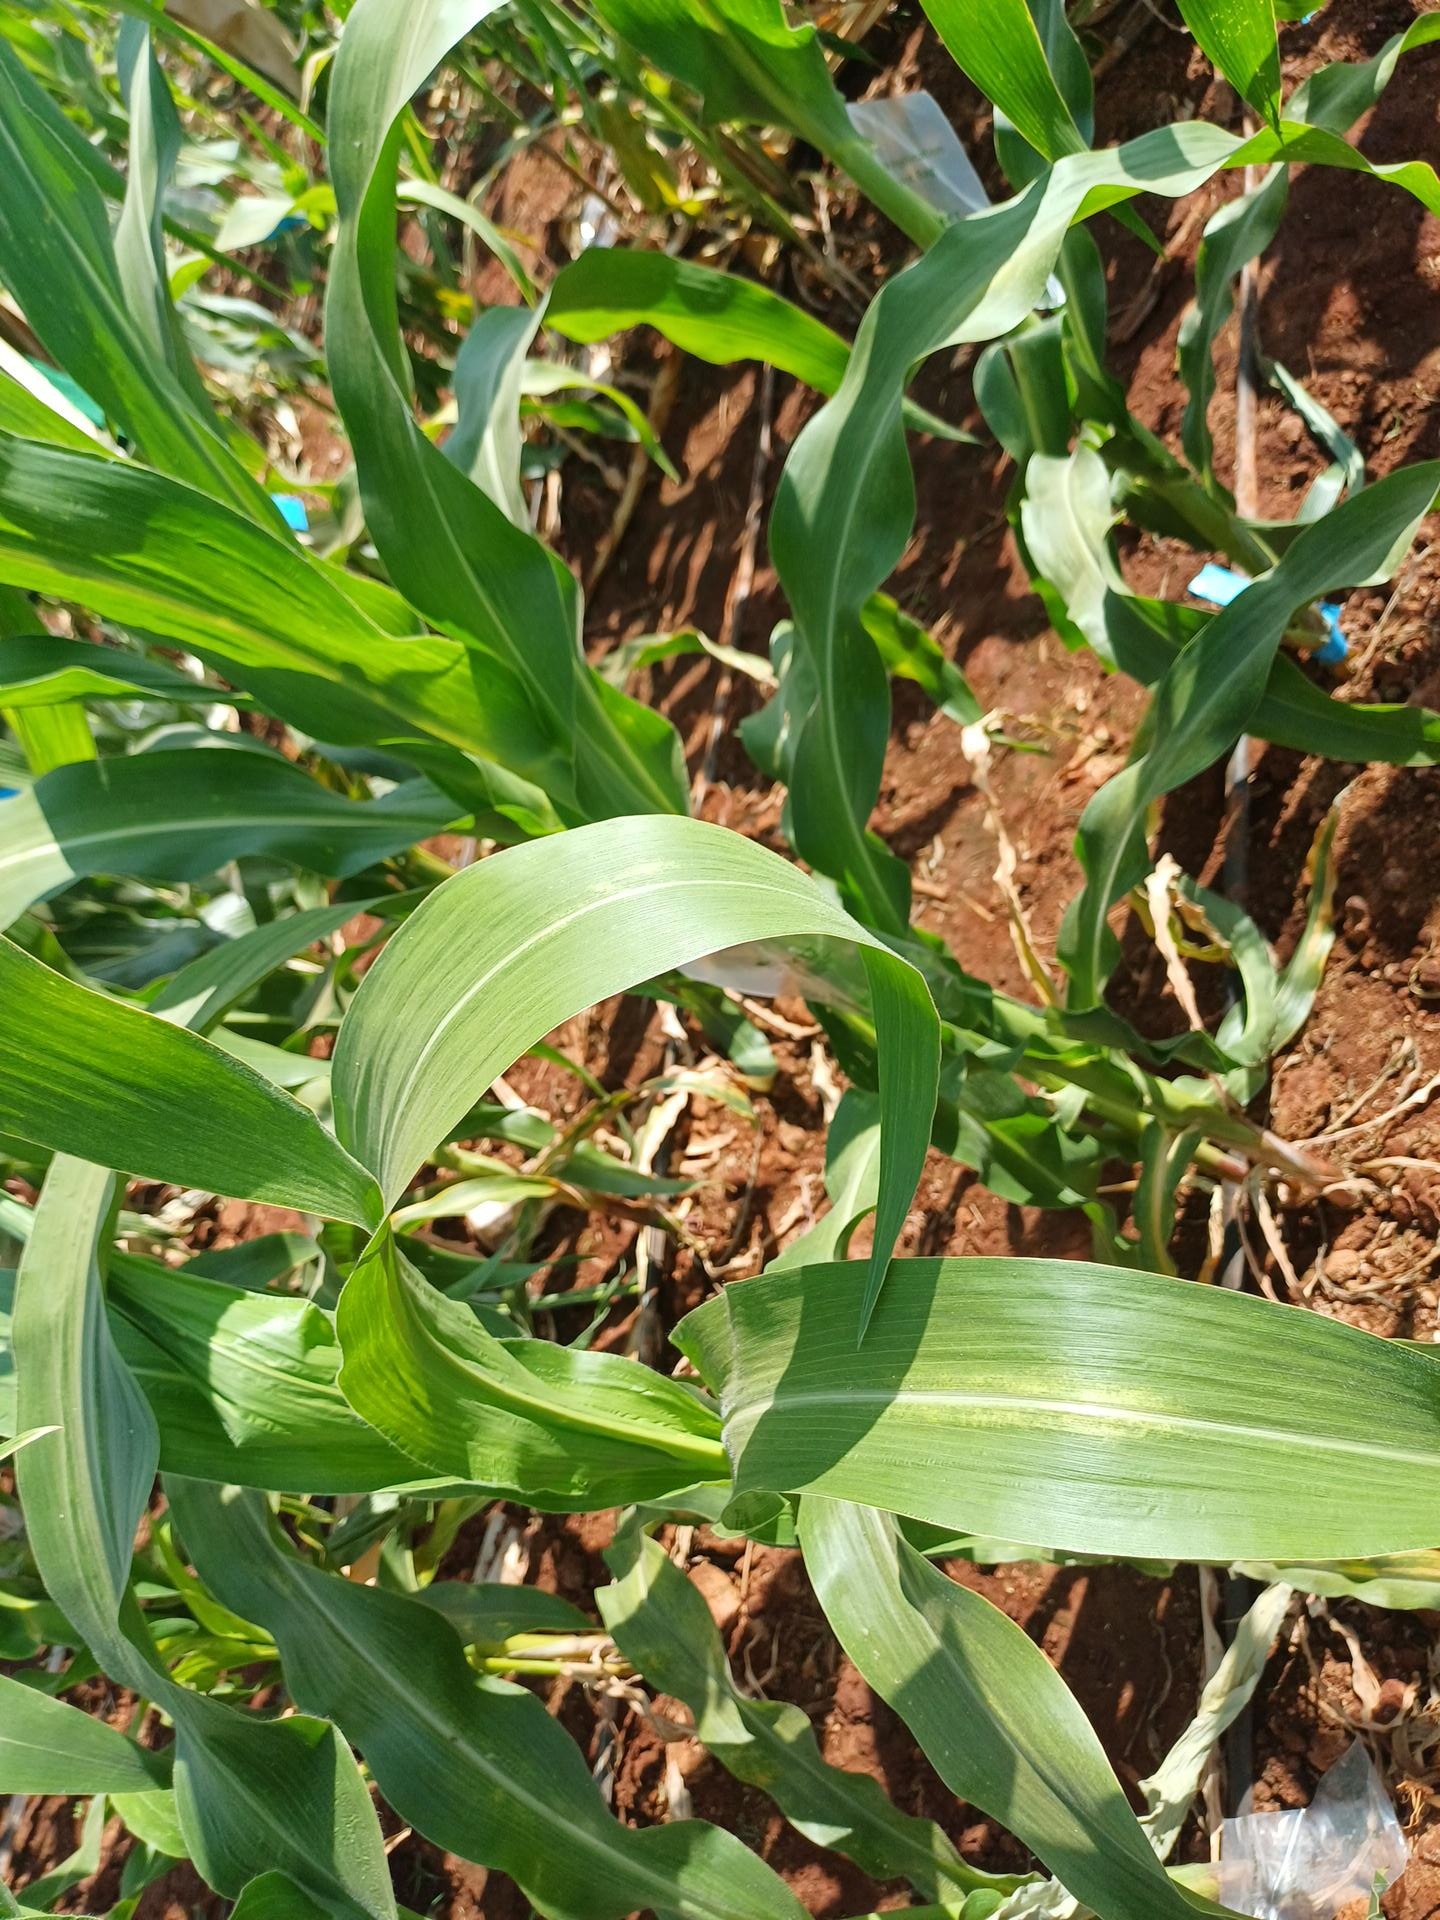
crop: maize
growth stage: flowering
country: Kenya
